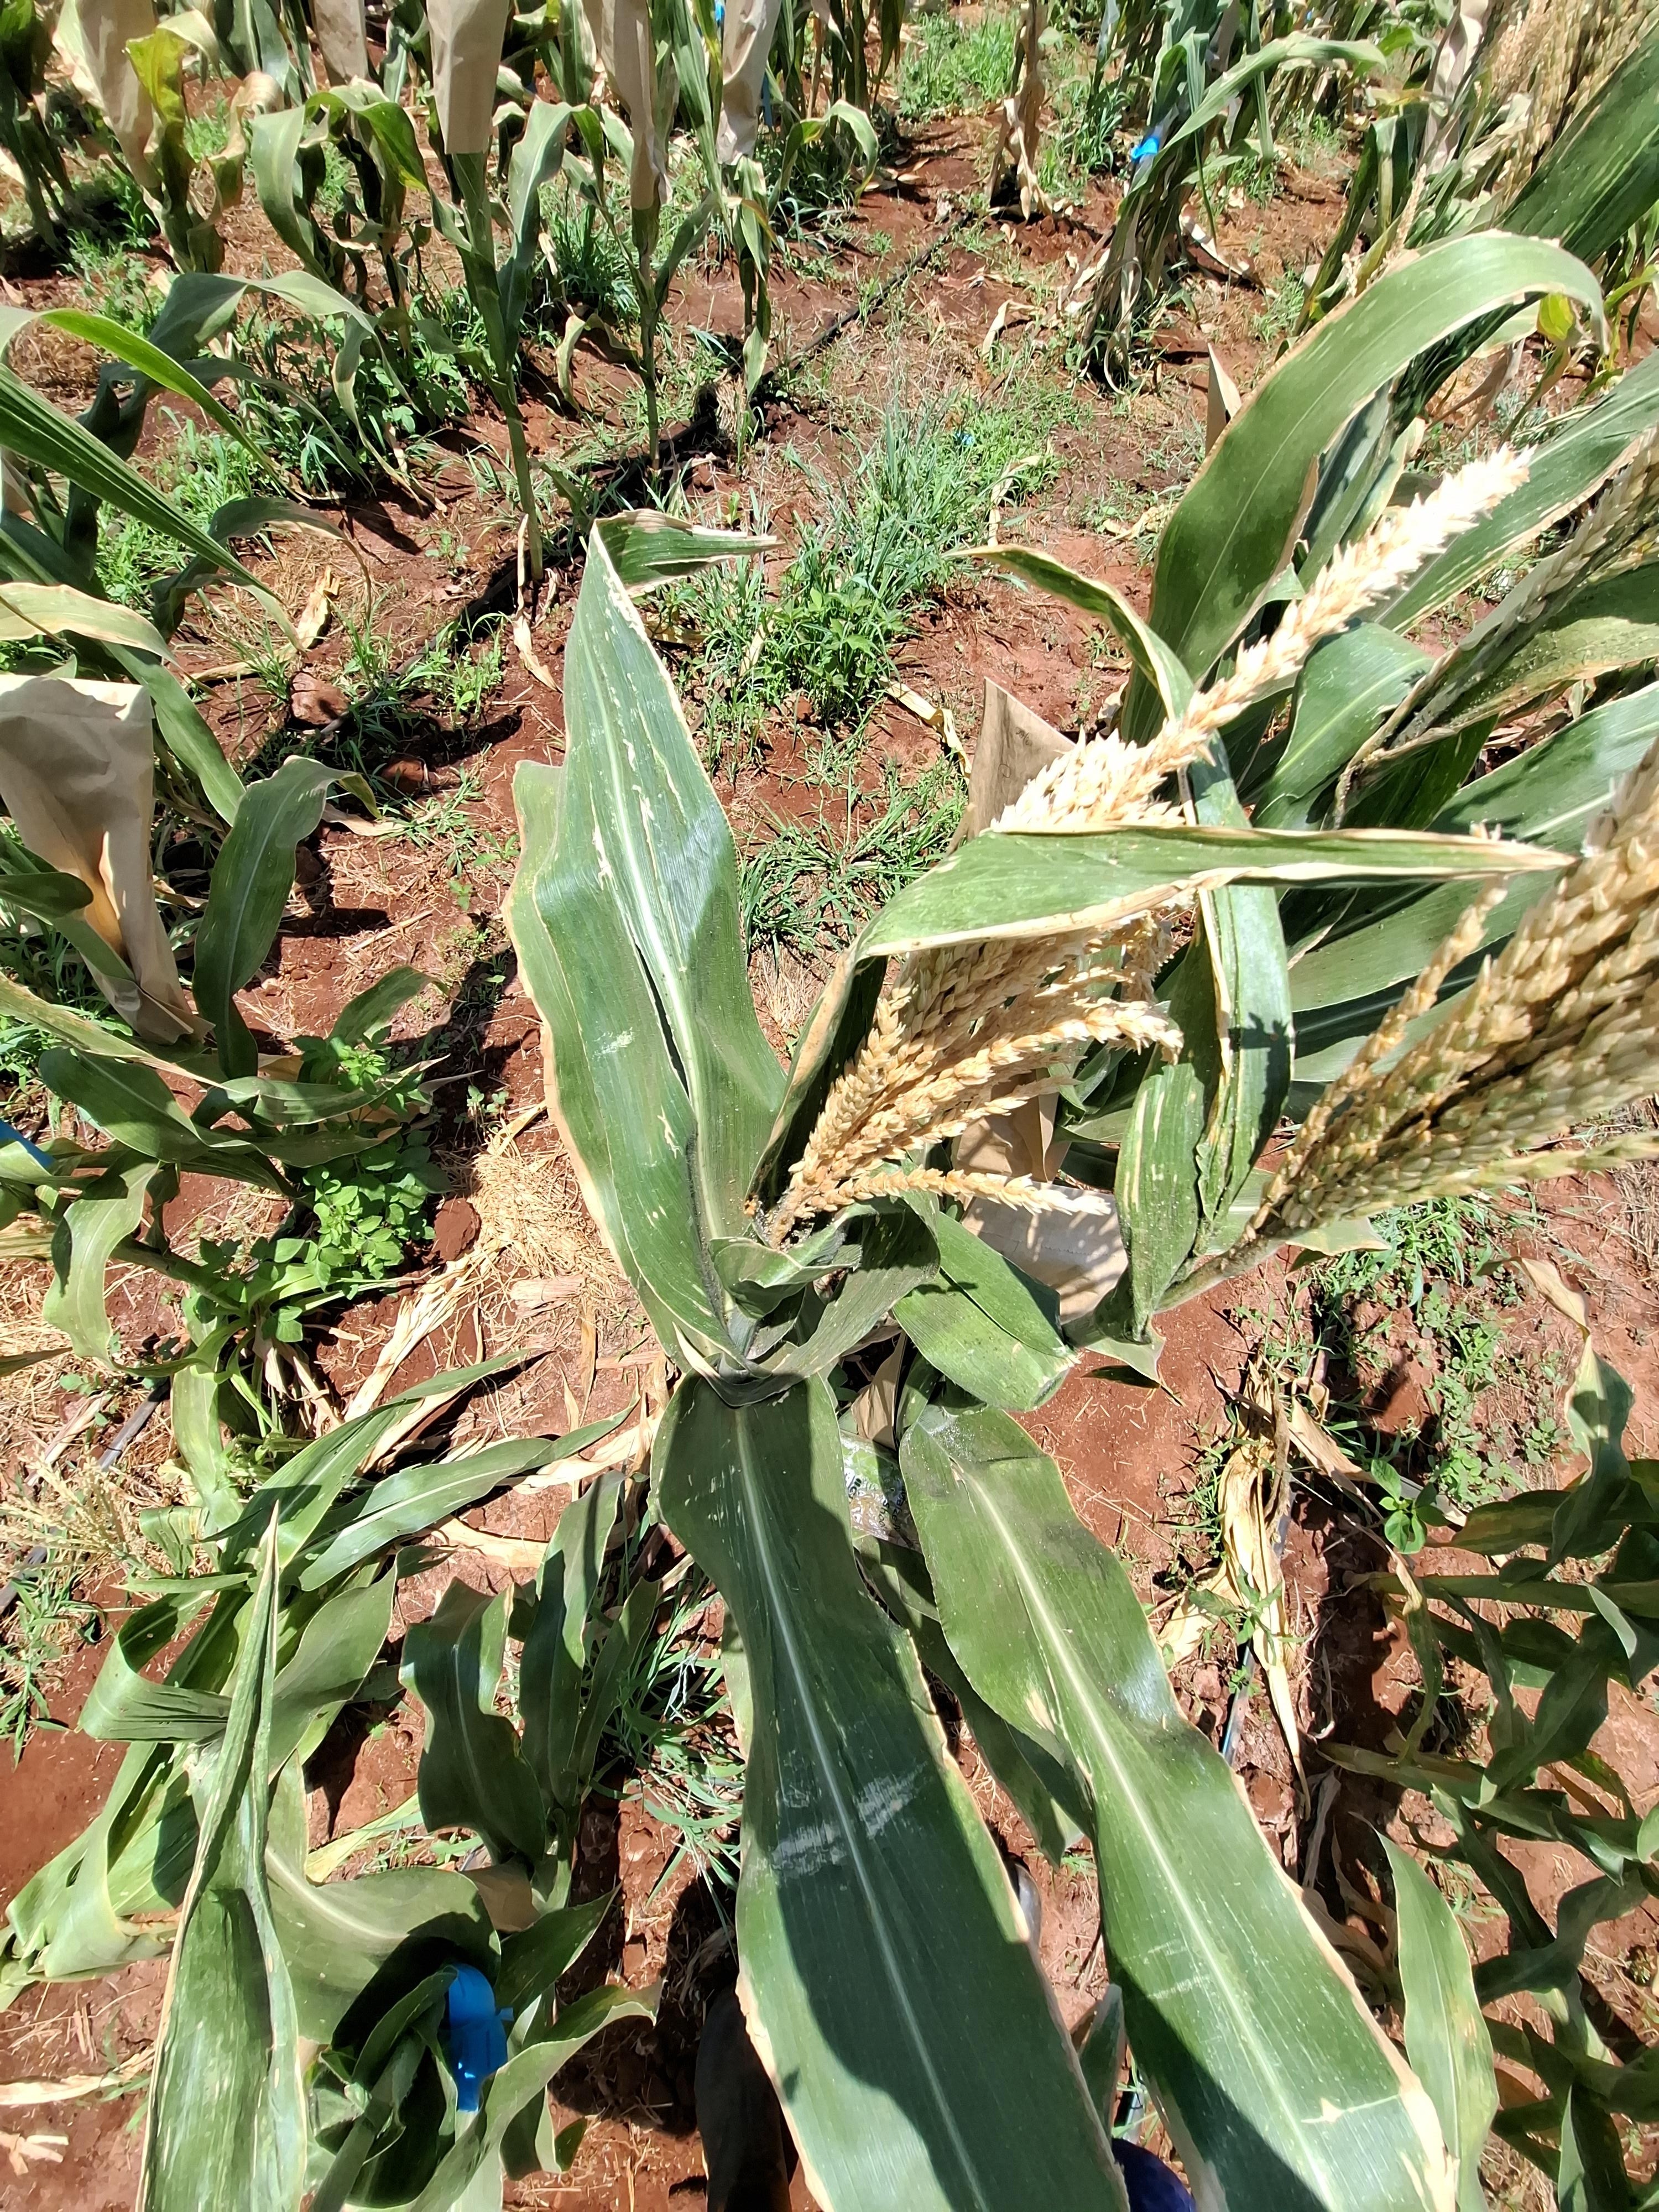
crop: maize
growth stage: flowering
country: Kenya
